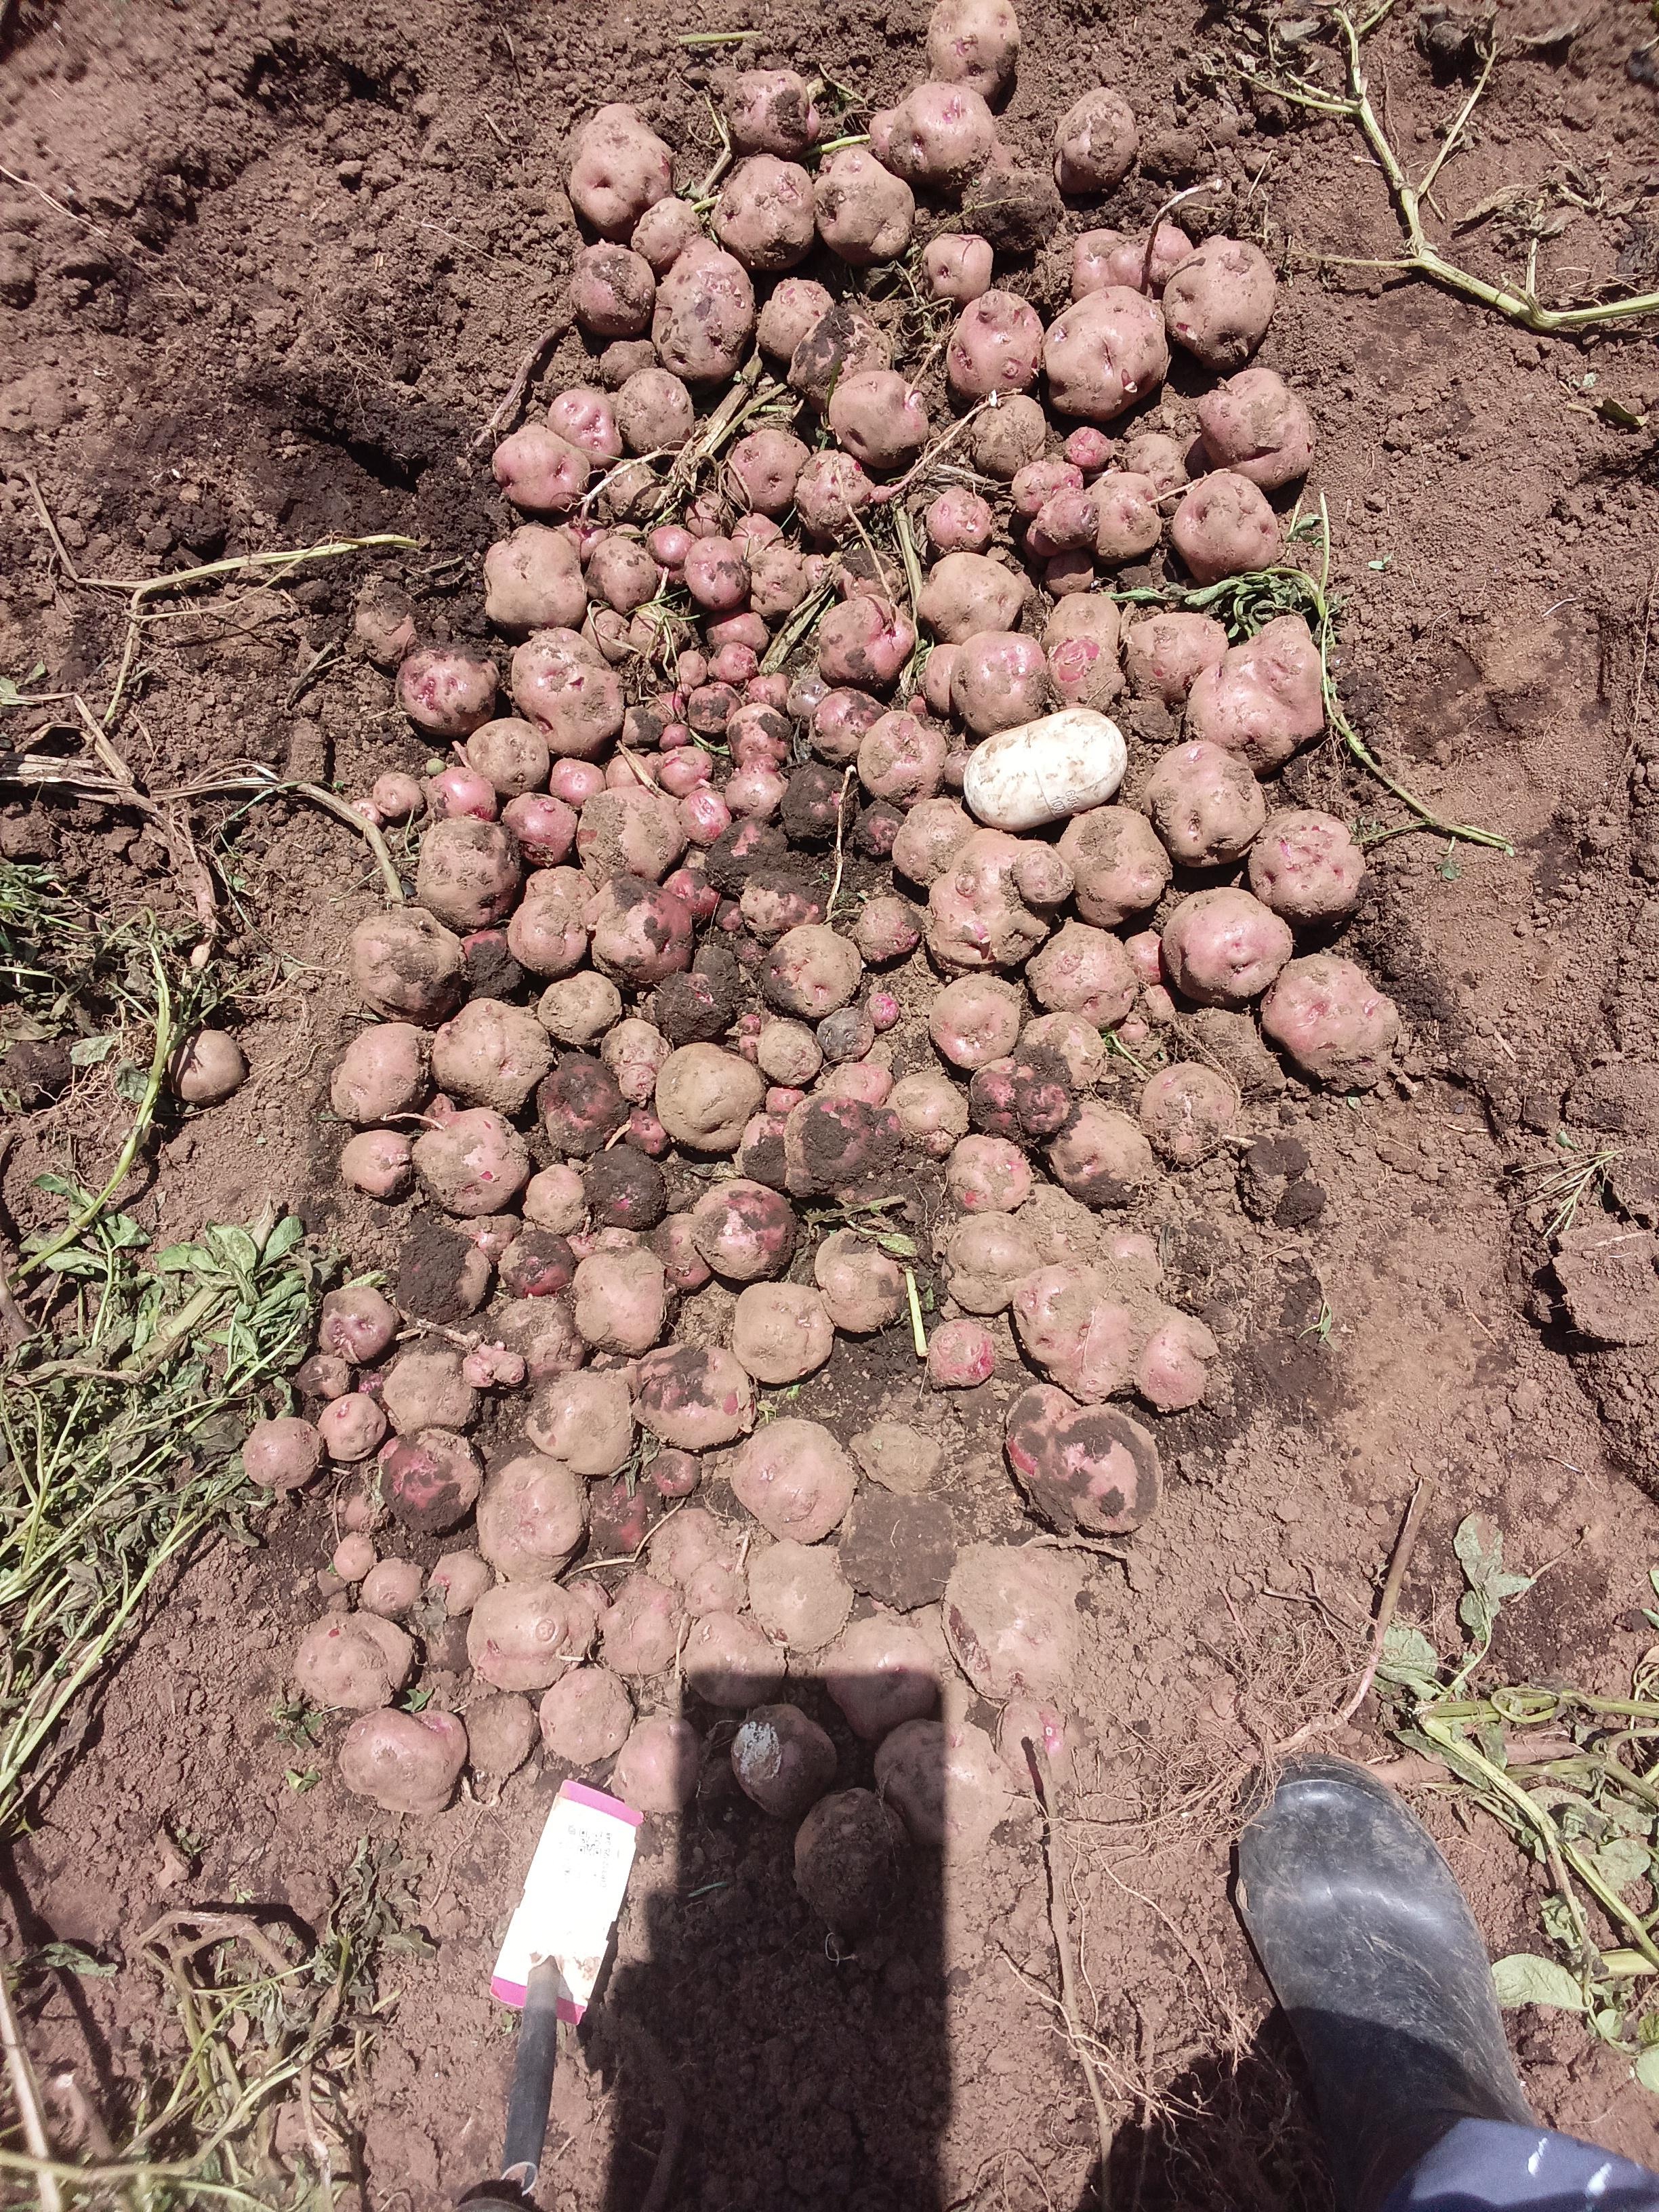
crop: potato
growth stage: harvest
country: Kenya
